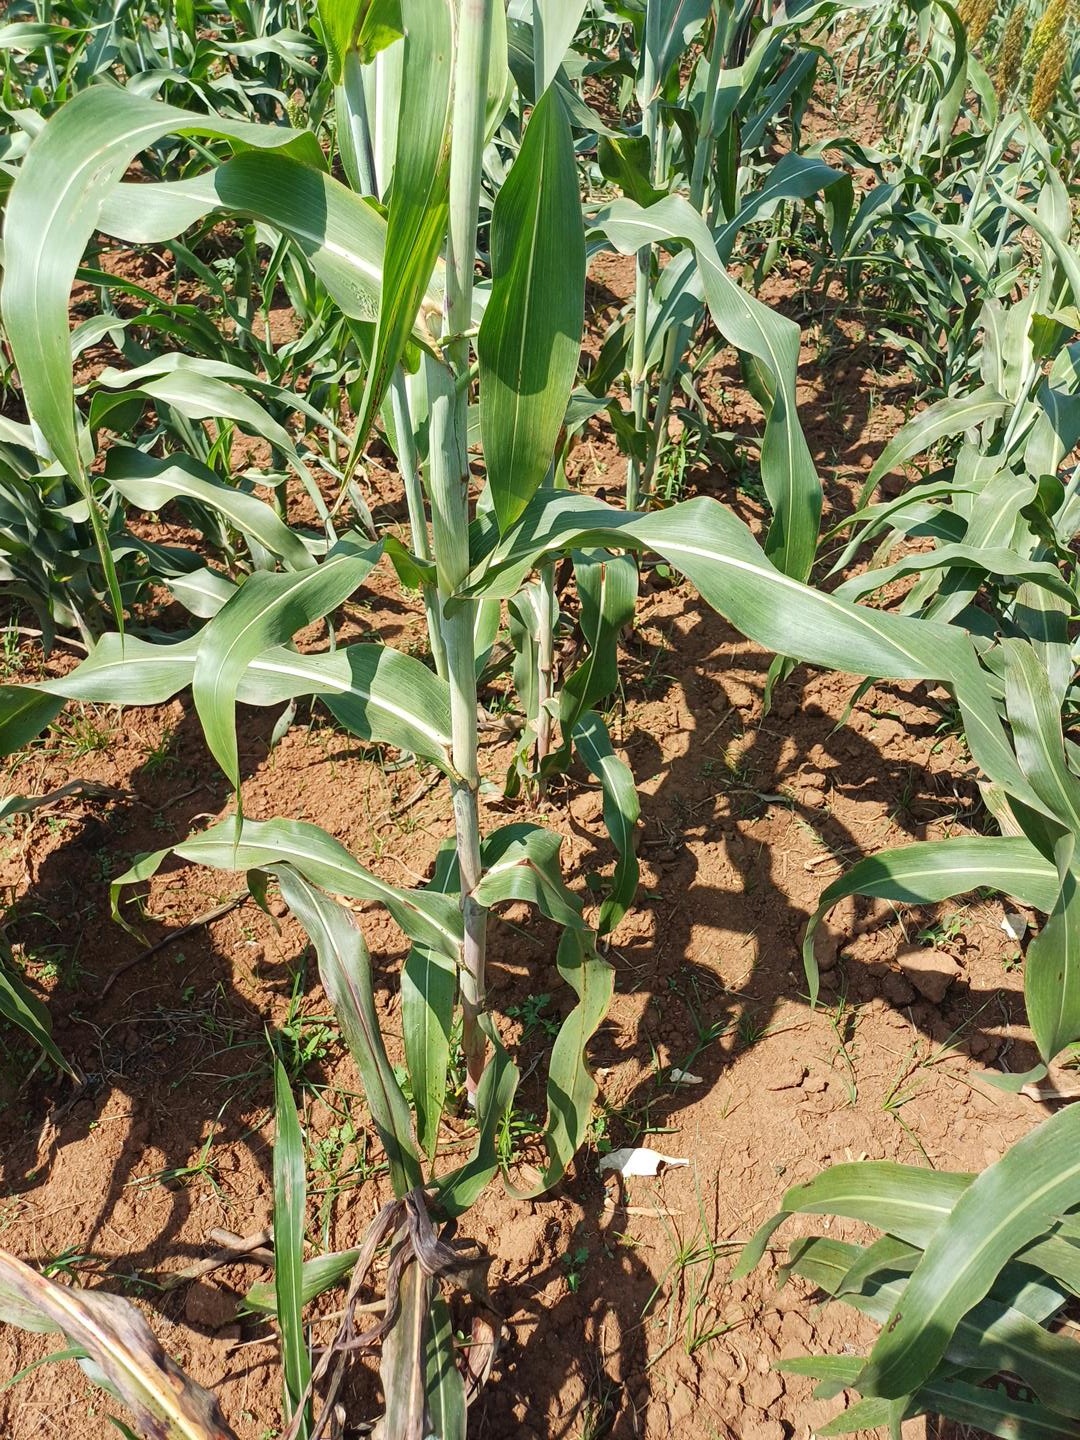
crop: sorghum
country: Kenya
